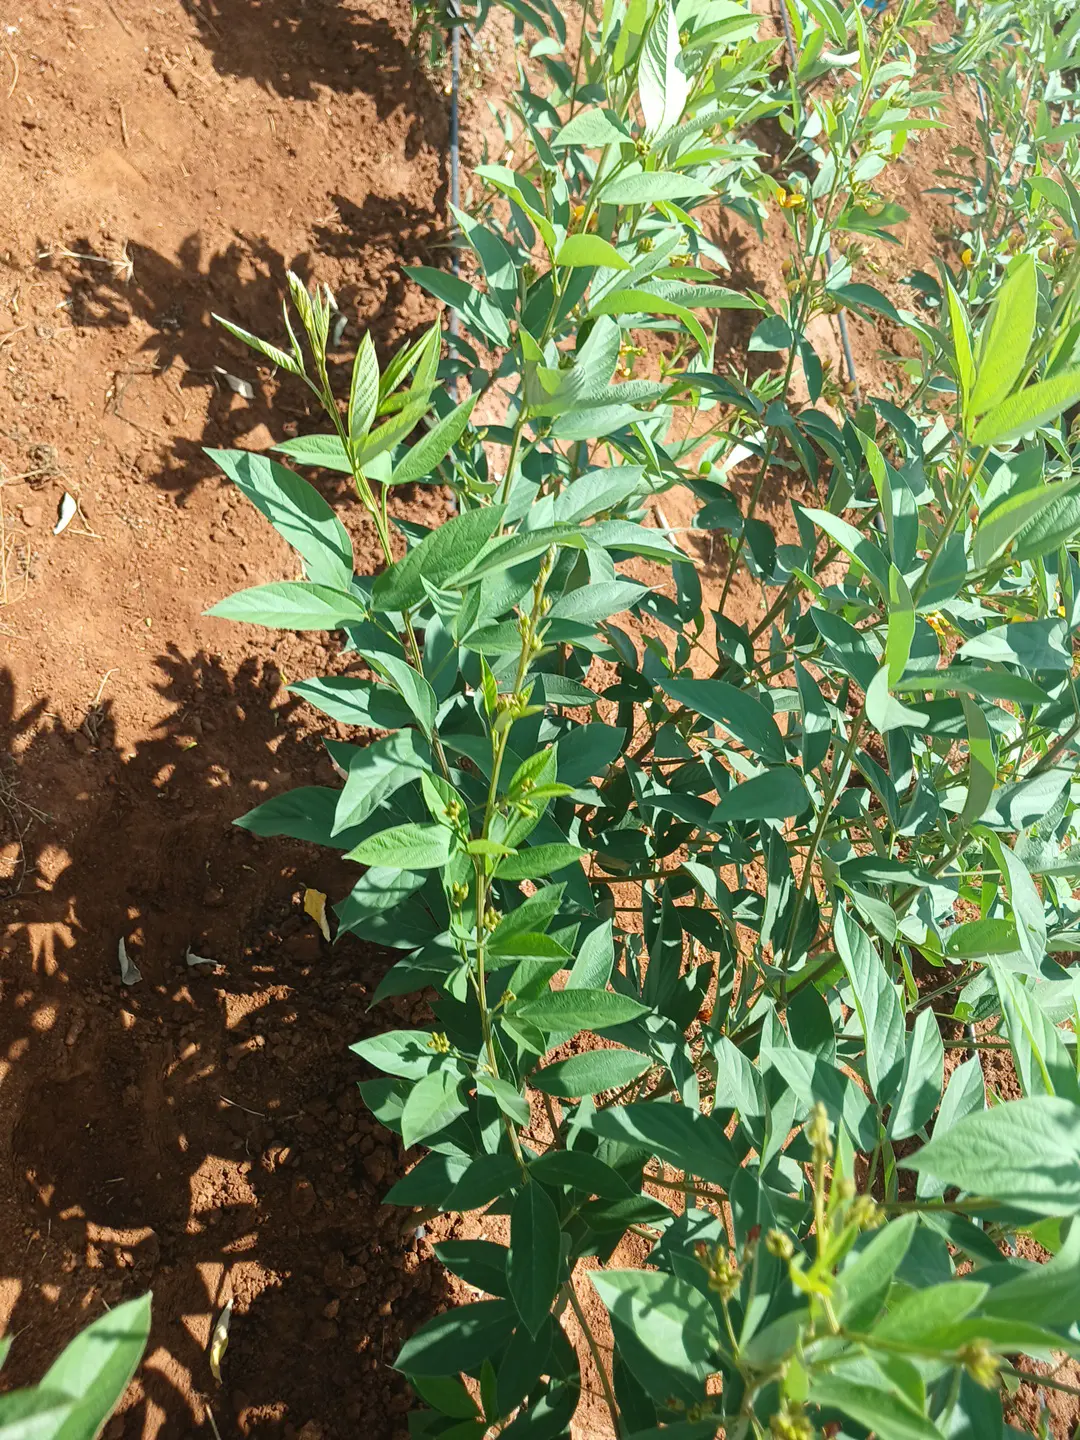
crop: pigeonpea
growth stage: flowering
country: Kenya
